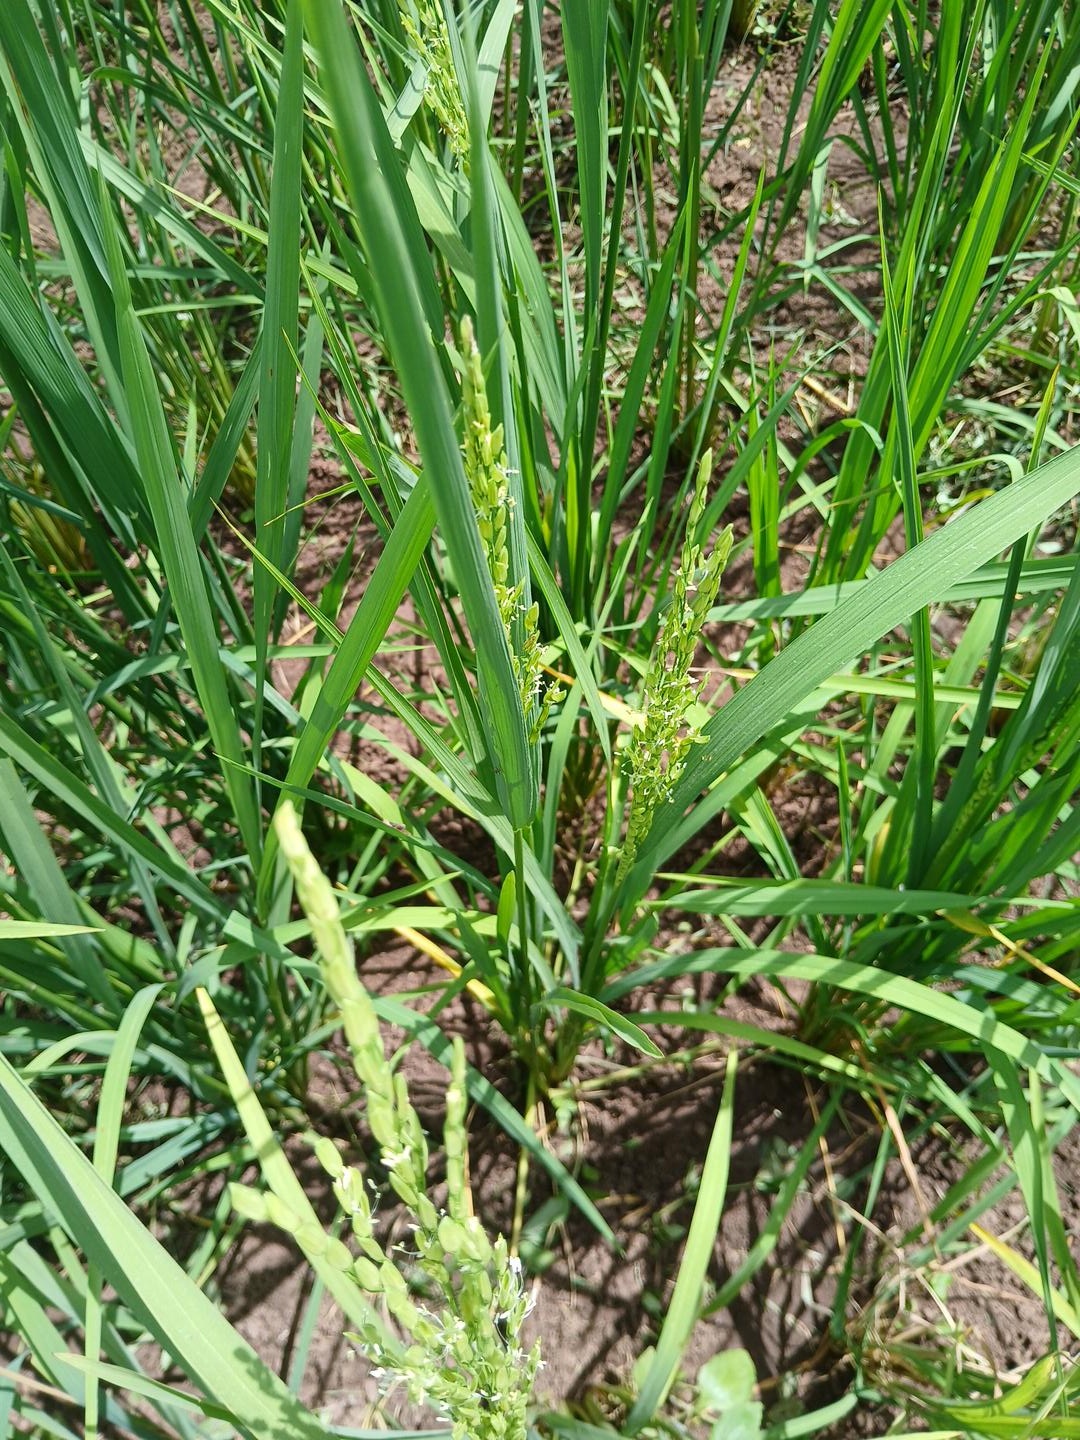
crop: rice
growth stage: flowering
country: Côte d'Ivoire
